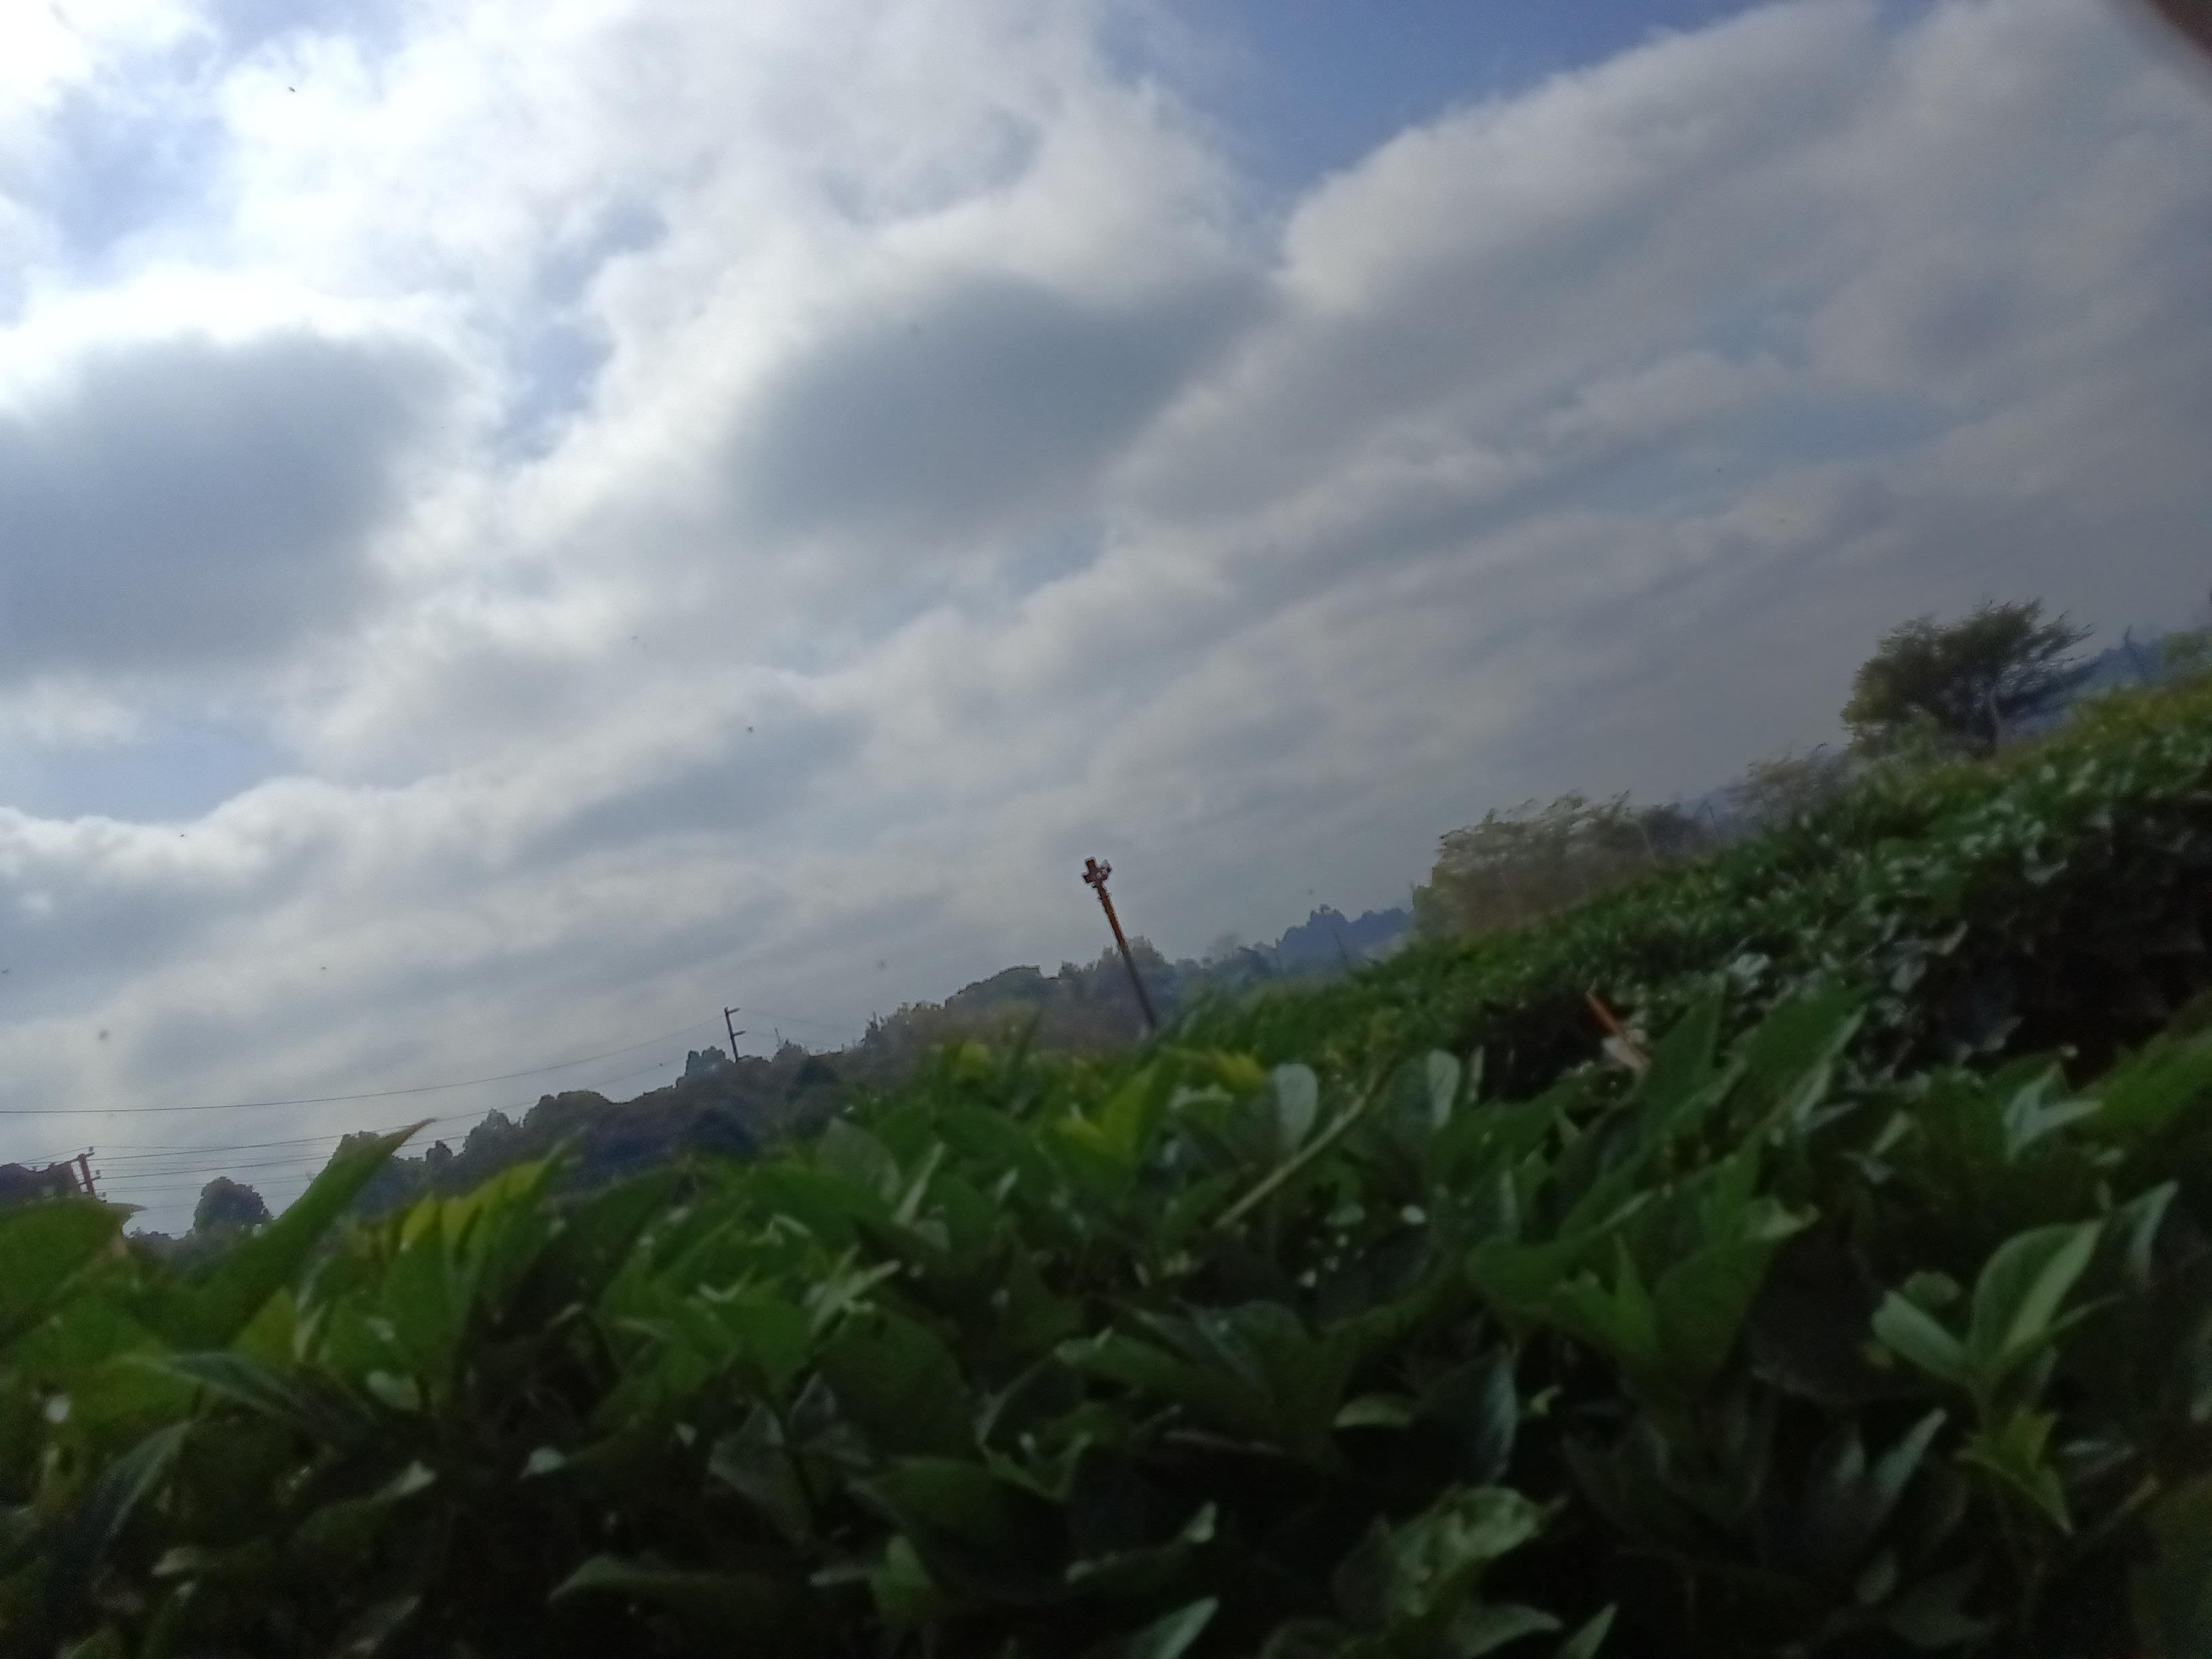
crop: sweet potato
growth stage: vegetative
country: Kenya
